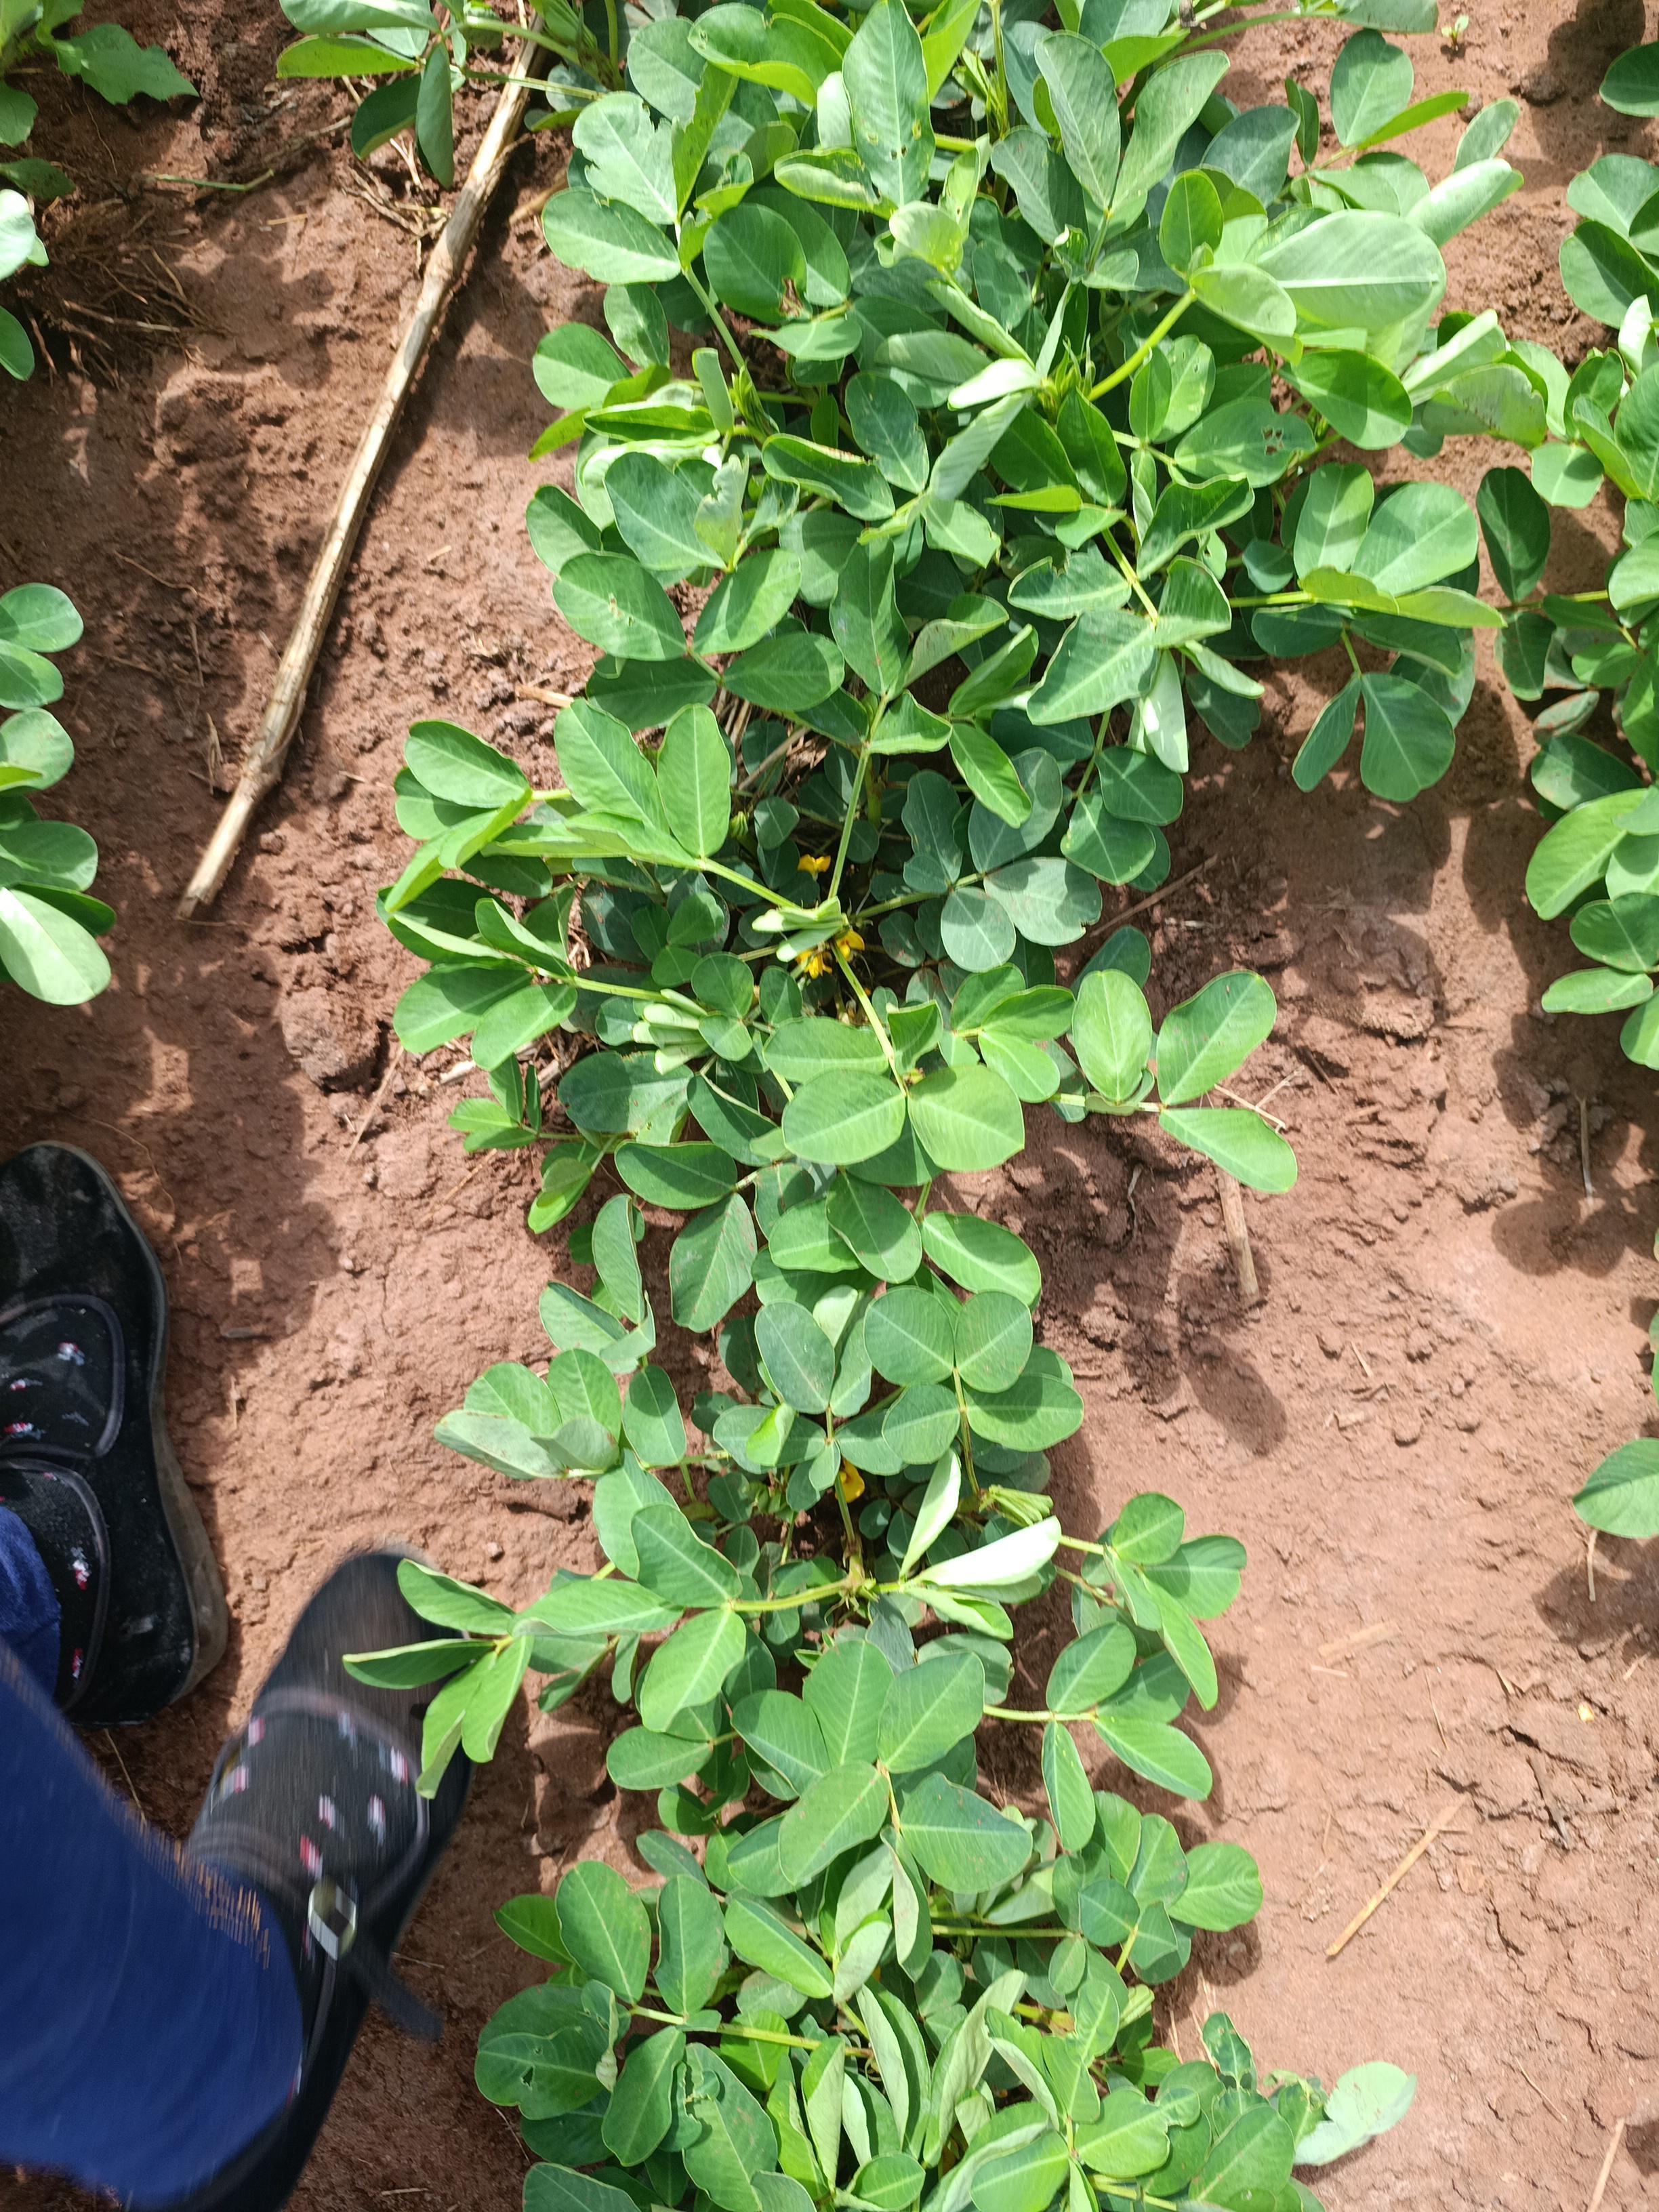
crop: groundnut
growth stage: flowering
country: Kenya
